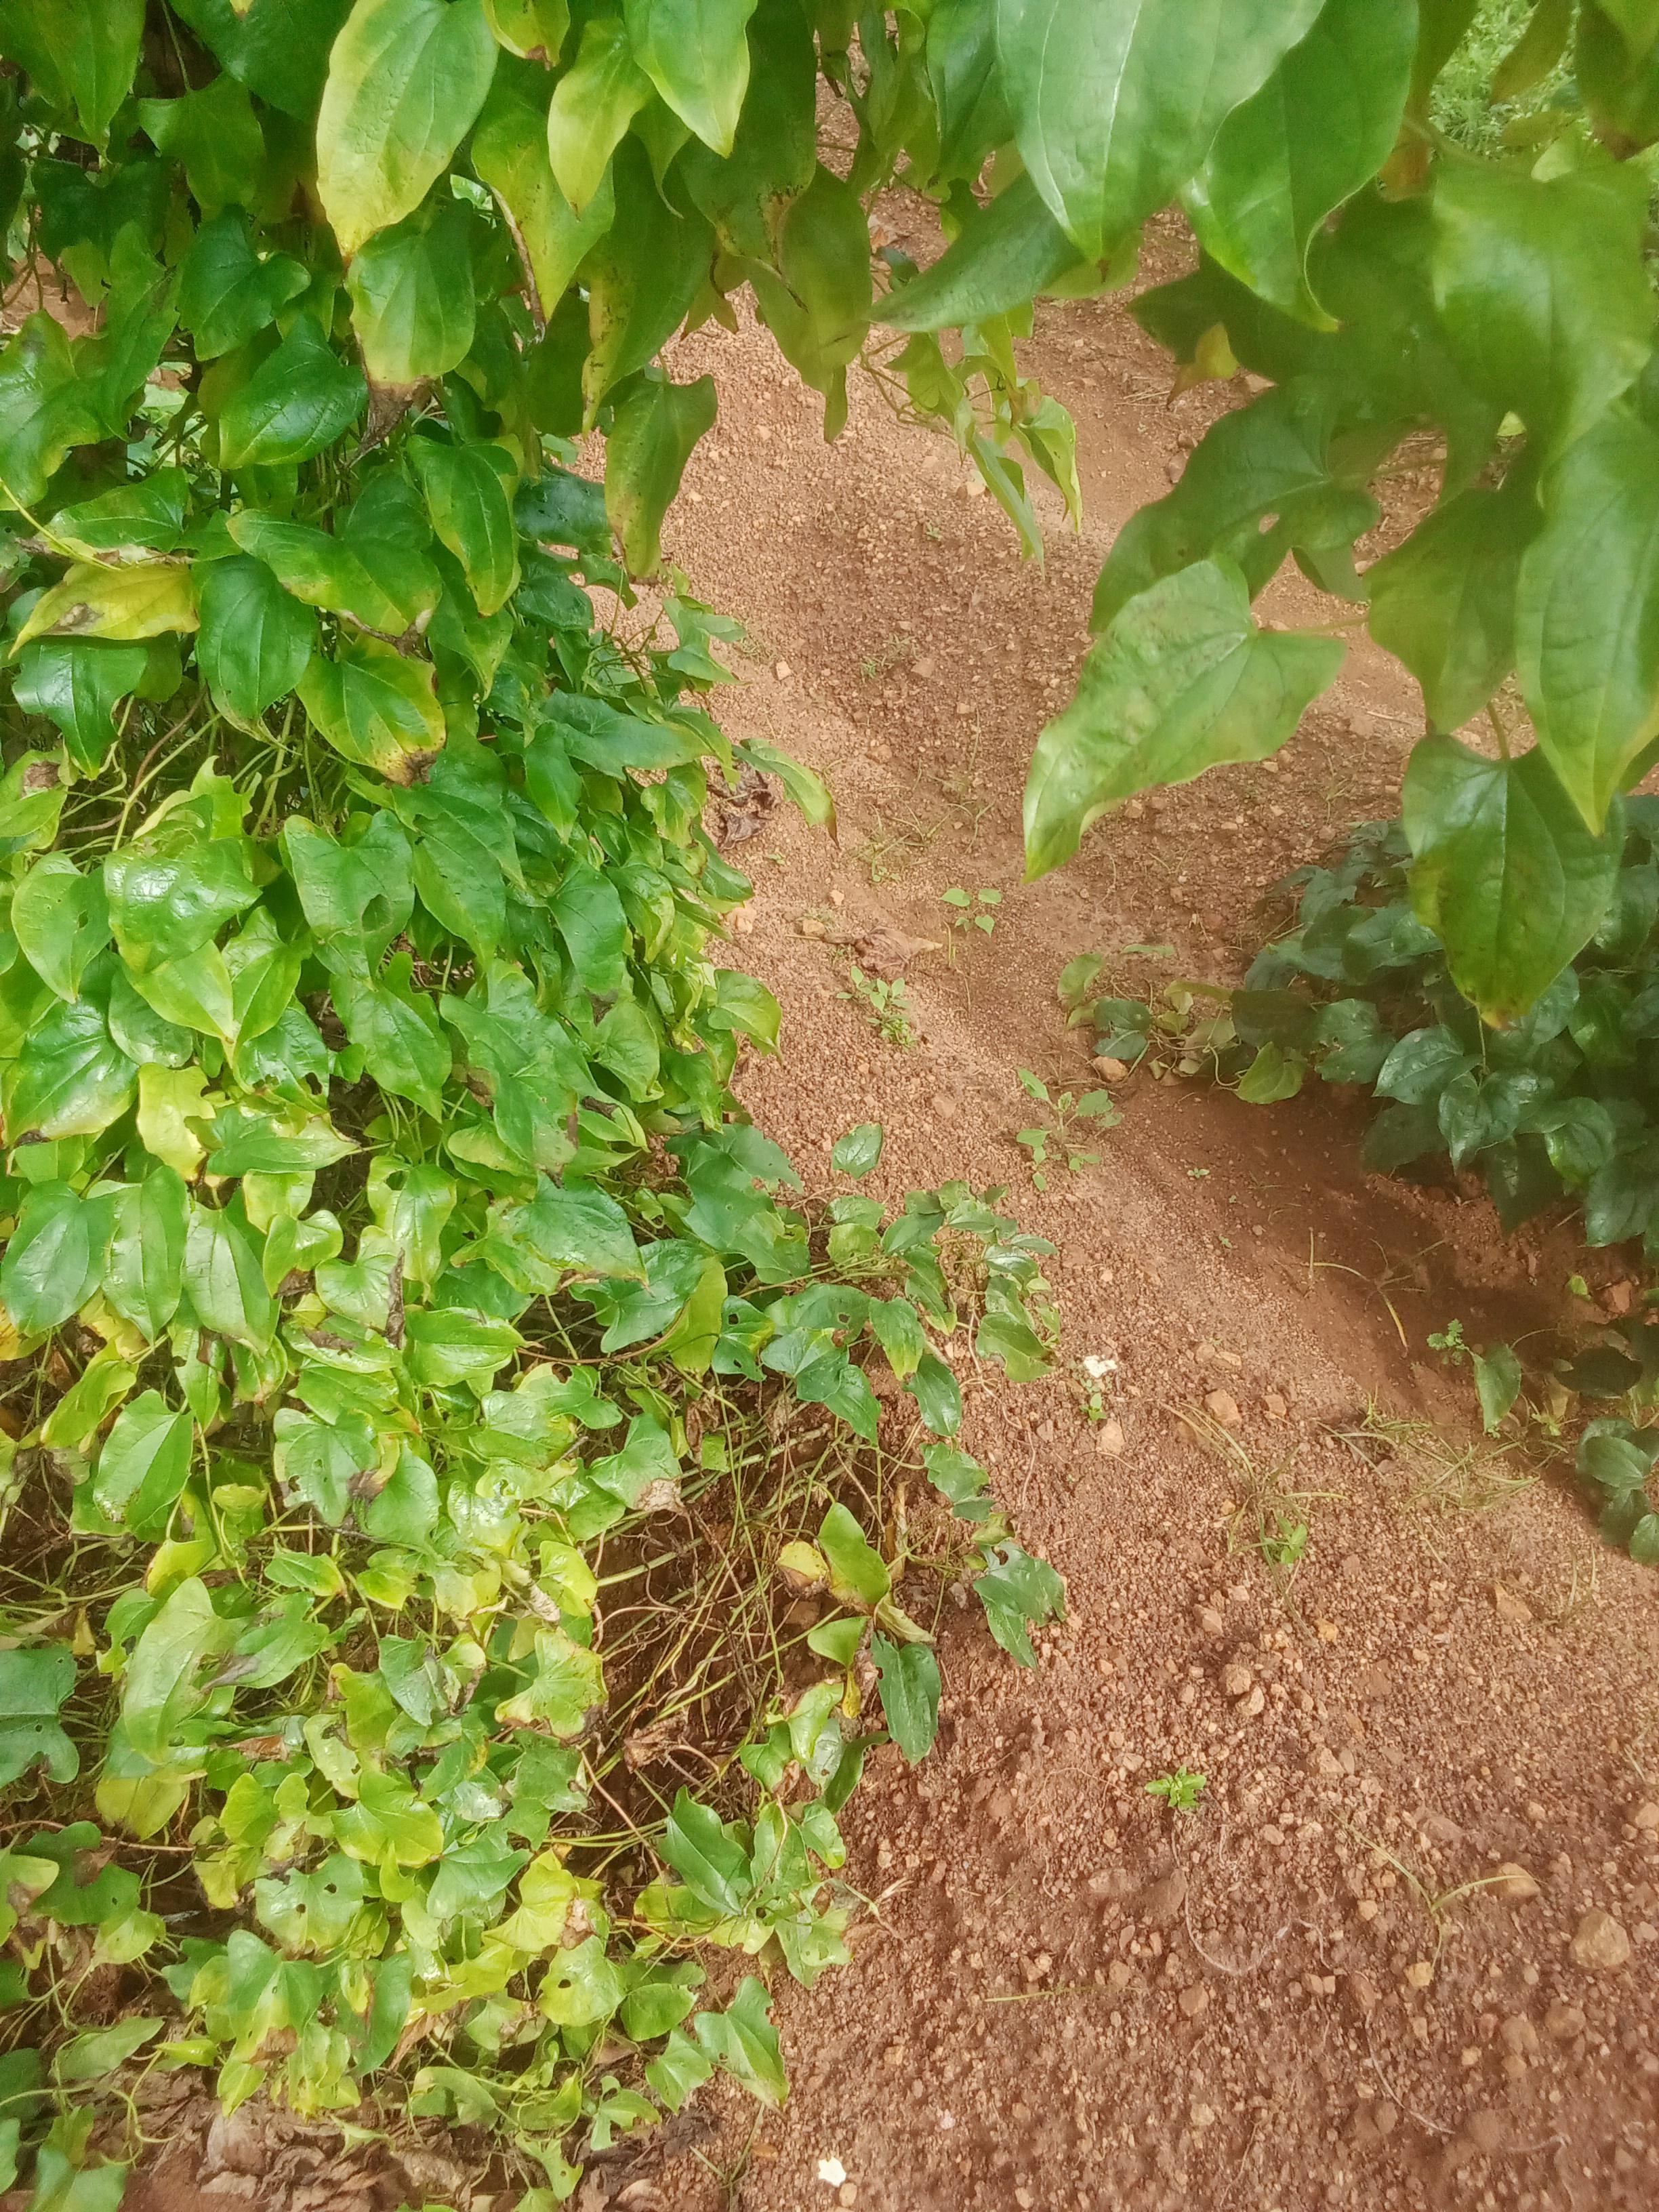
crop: yam
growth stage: vegetative
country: Nigeria
